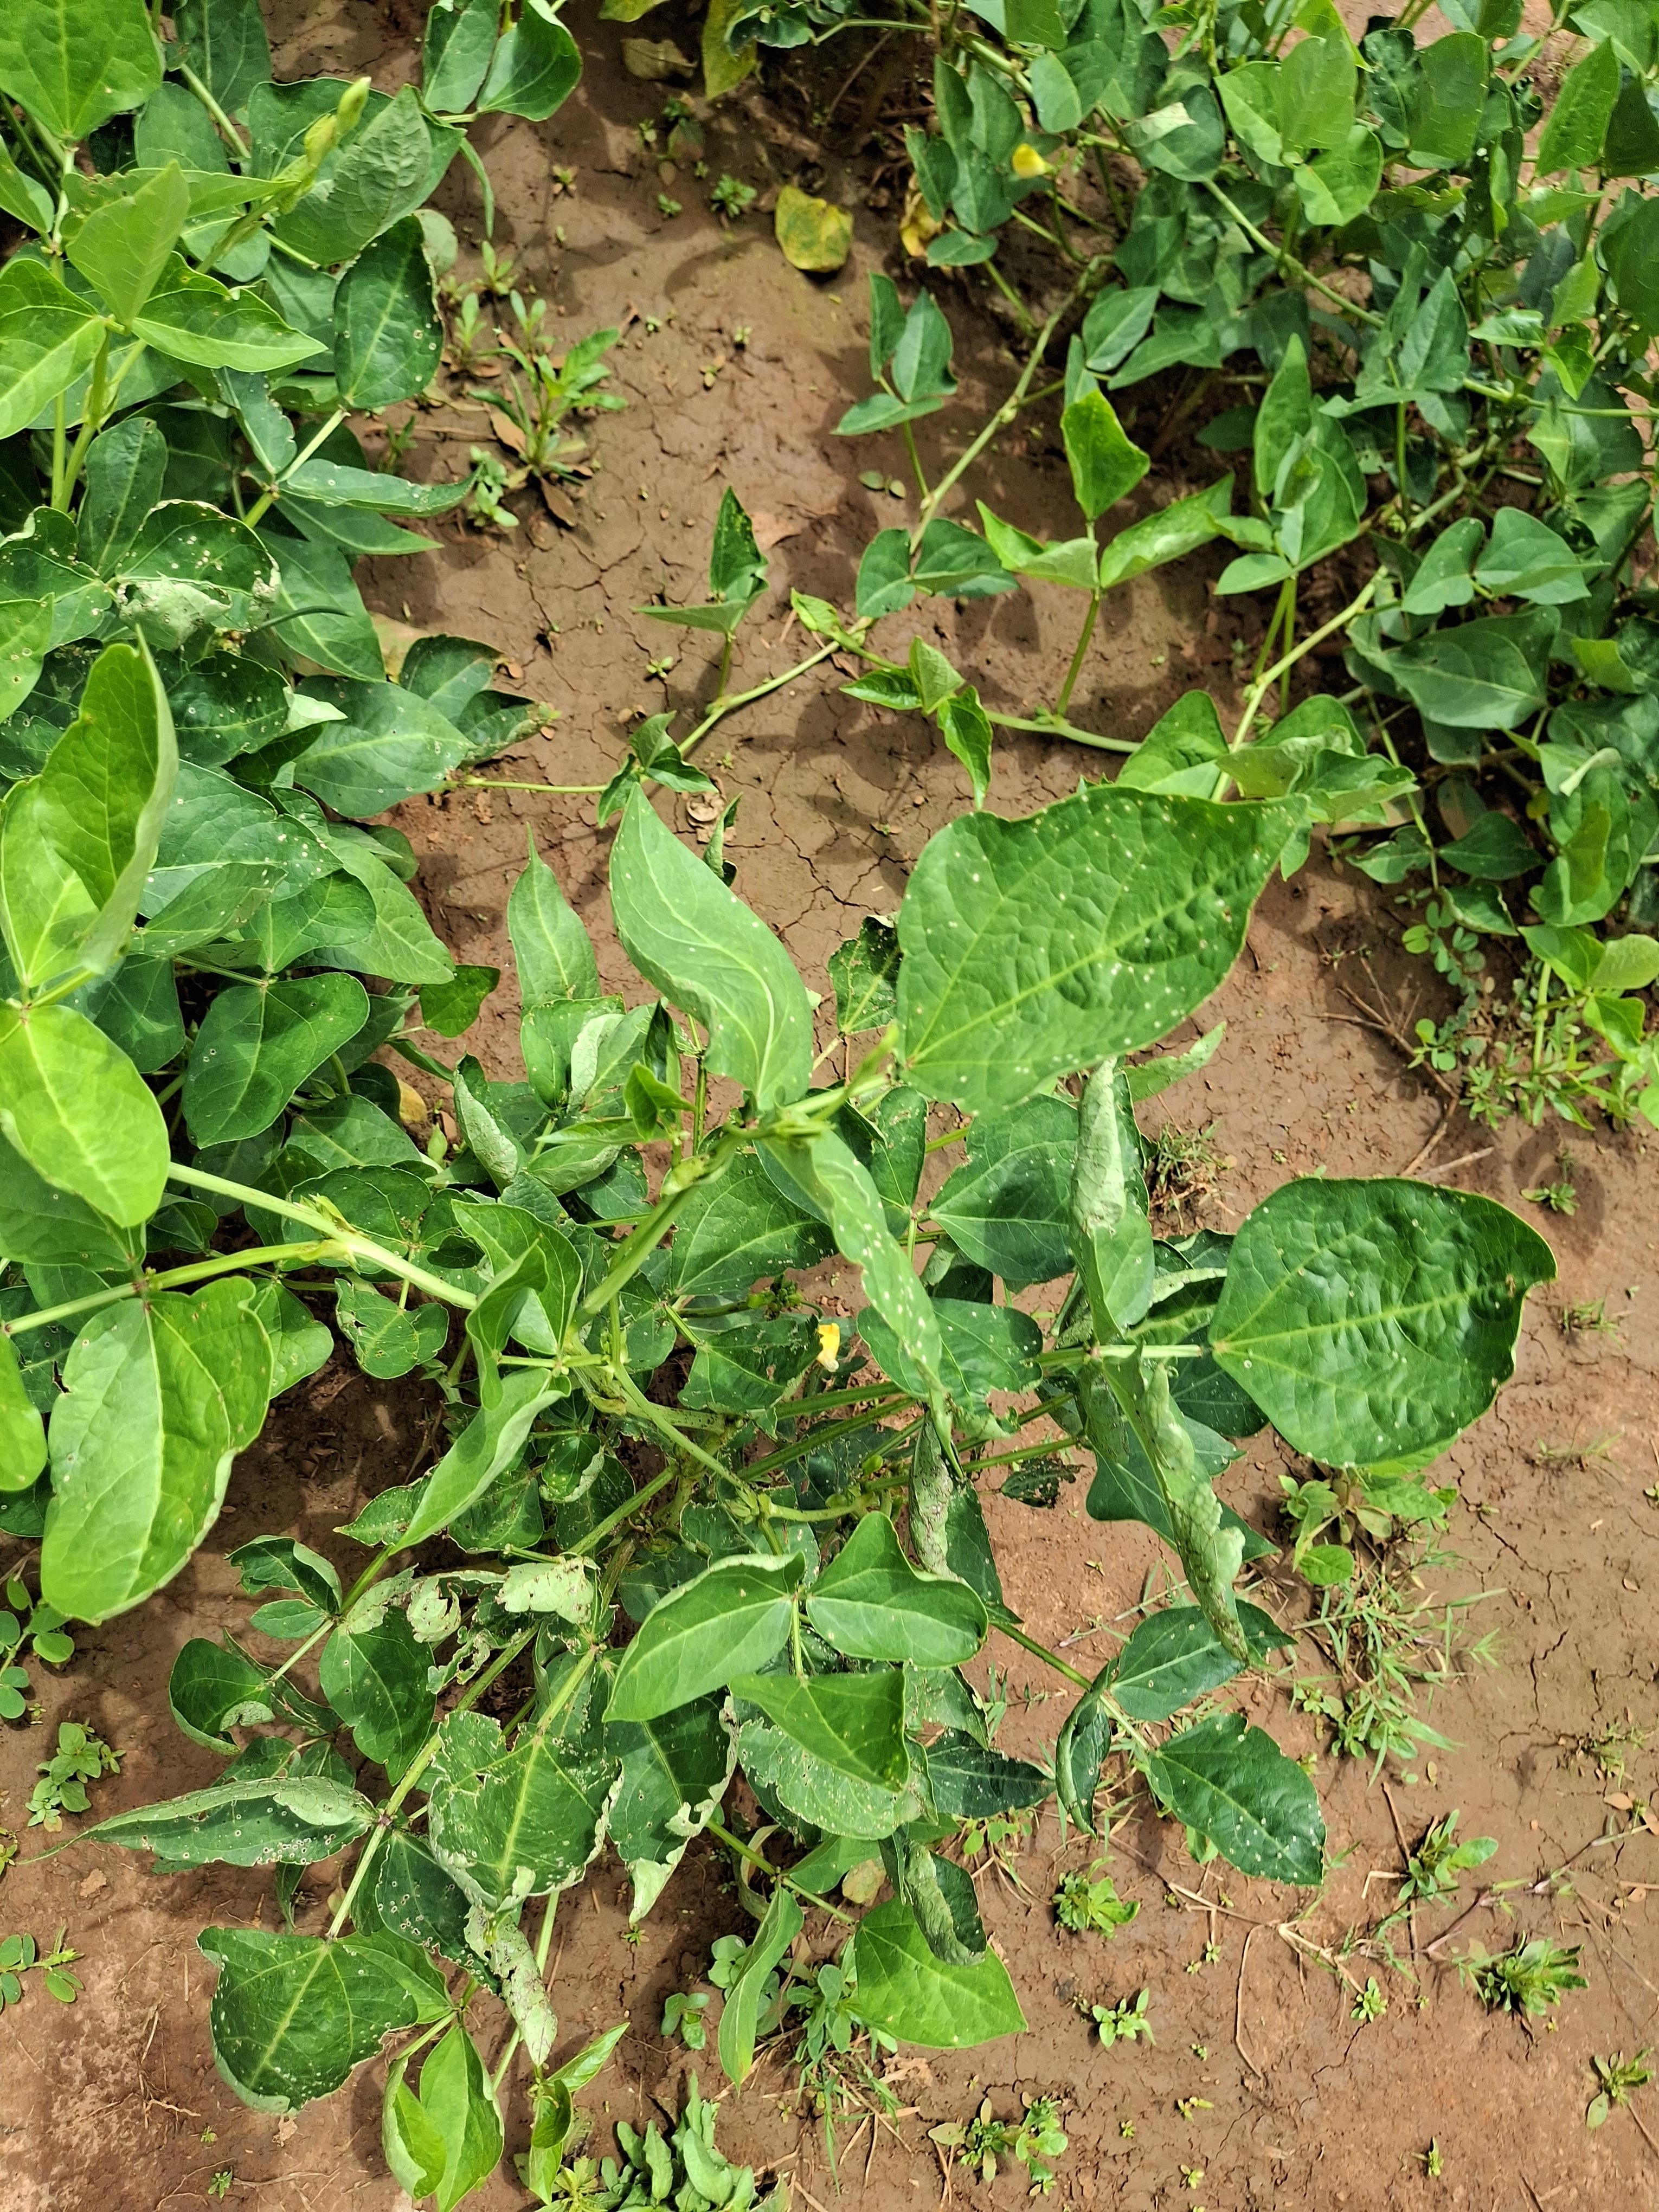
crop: cowpea
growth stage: flowering
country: Nigeria
